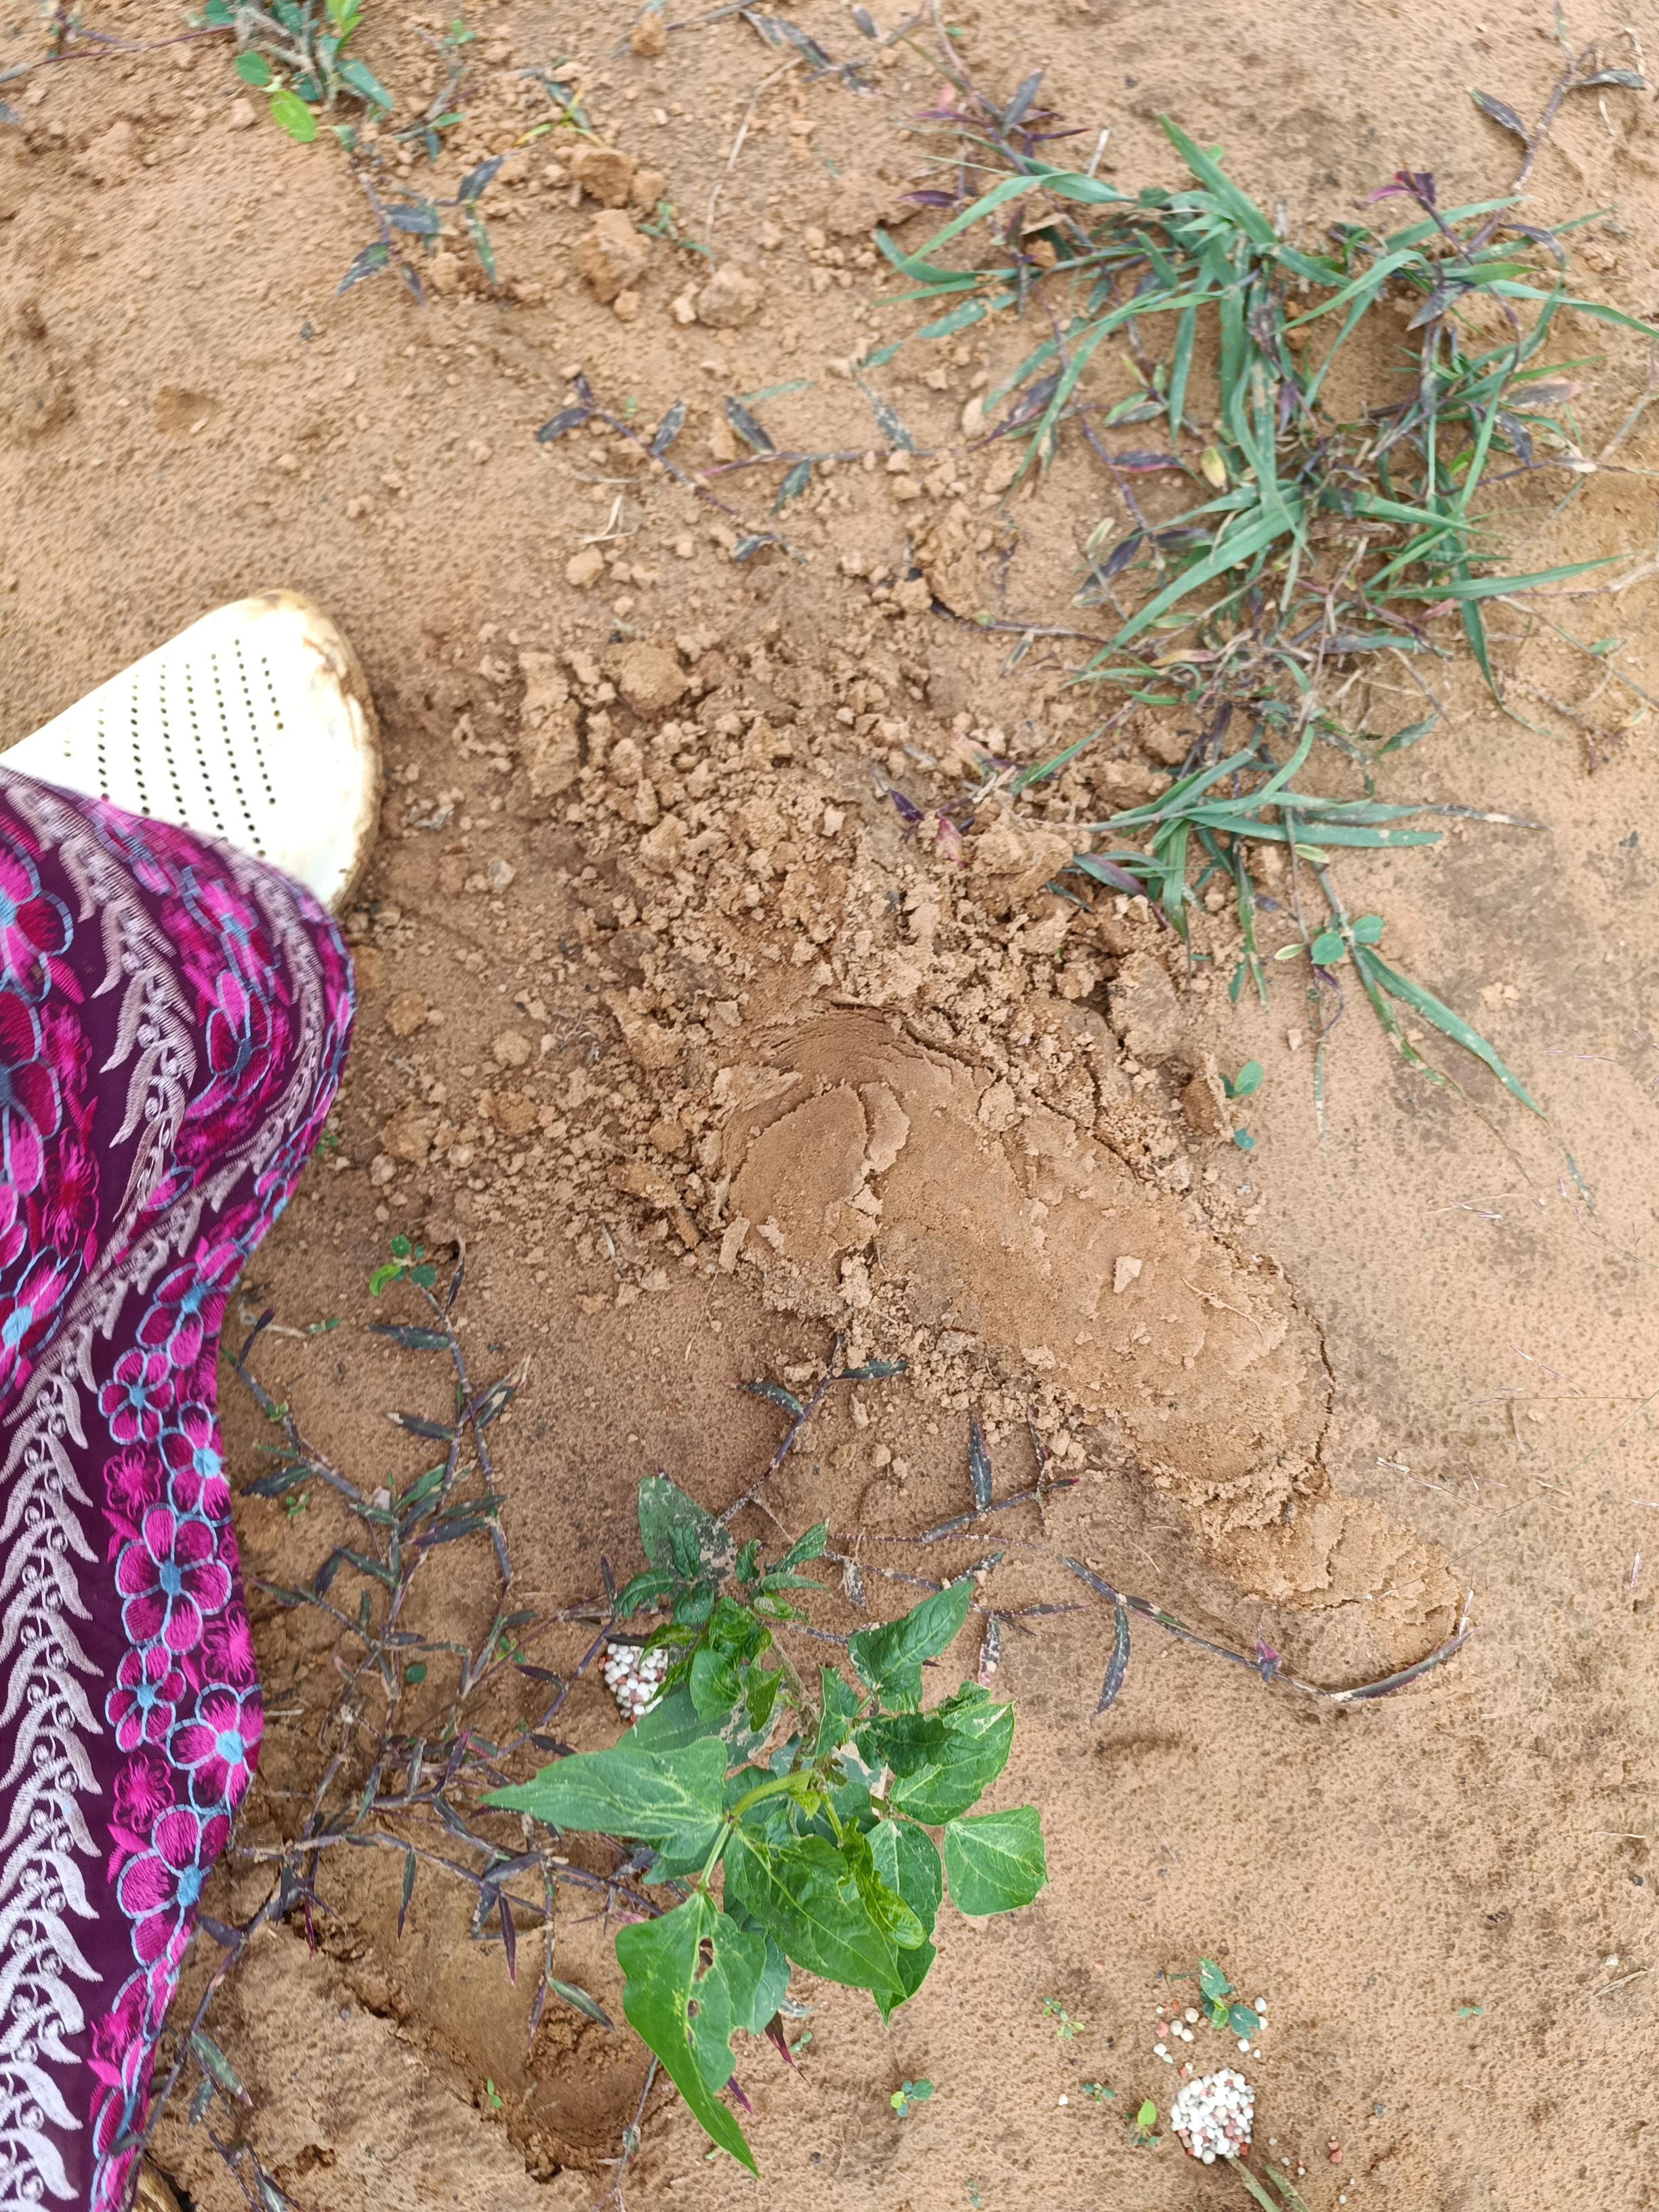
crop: cowpea
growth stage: emergence
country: Nigeria
